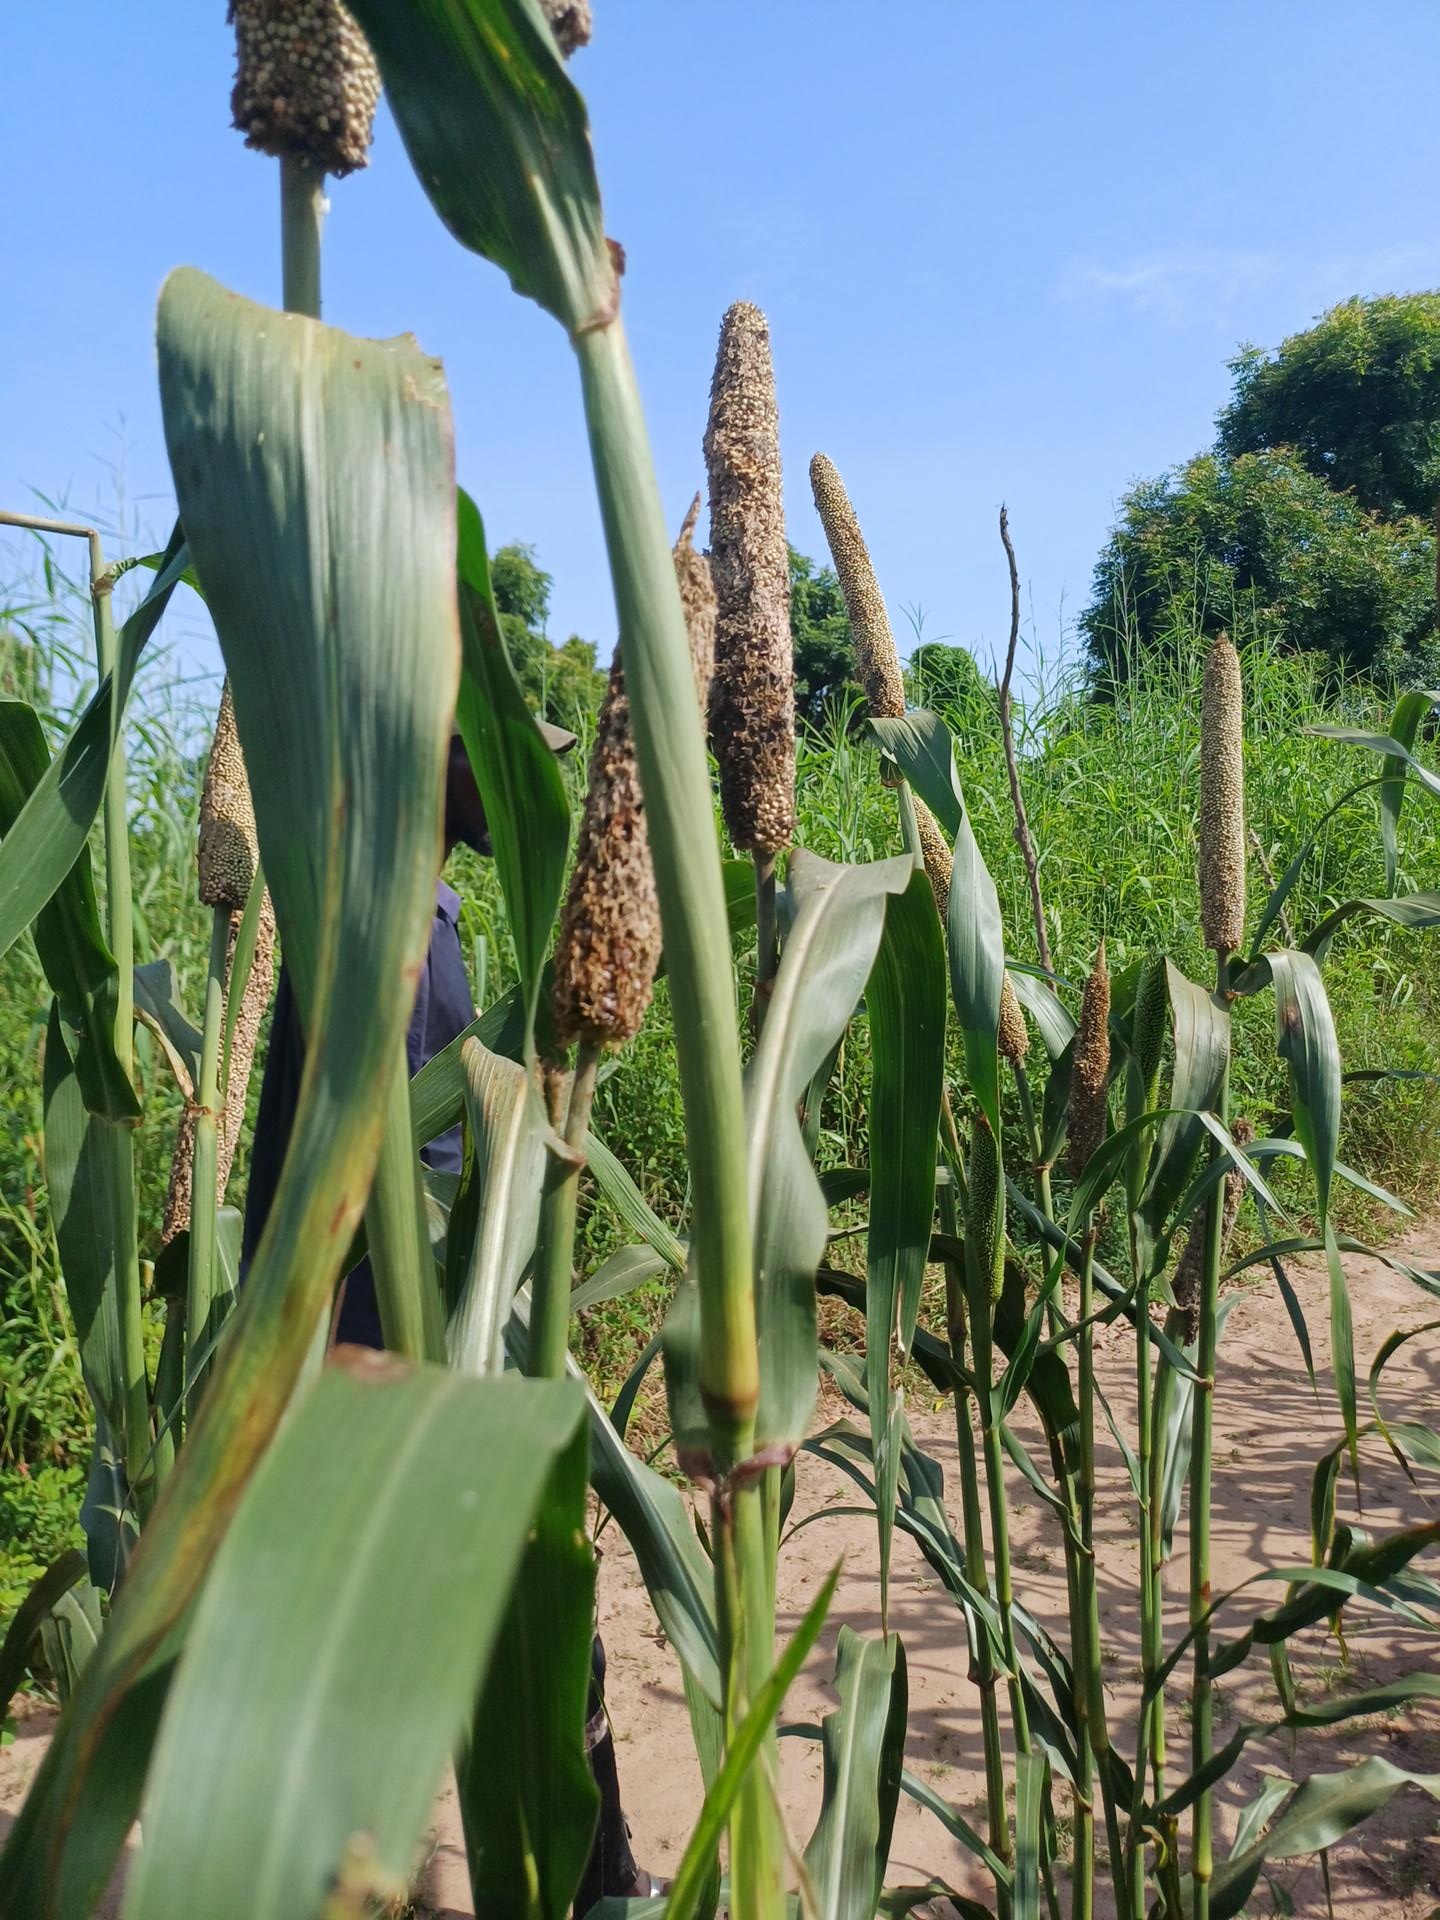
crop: pearl millet
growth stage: filling grain
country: Senegal
